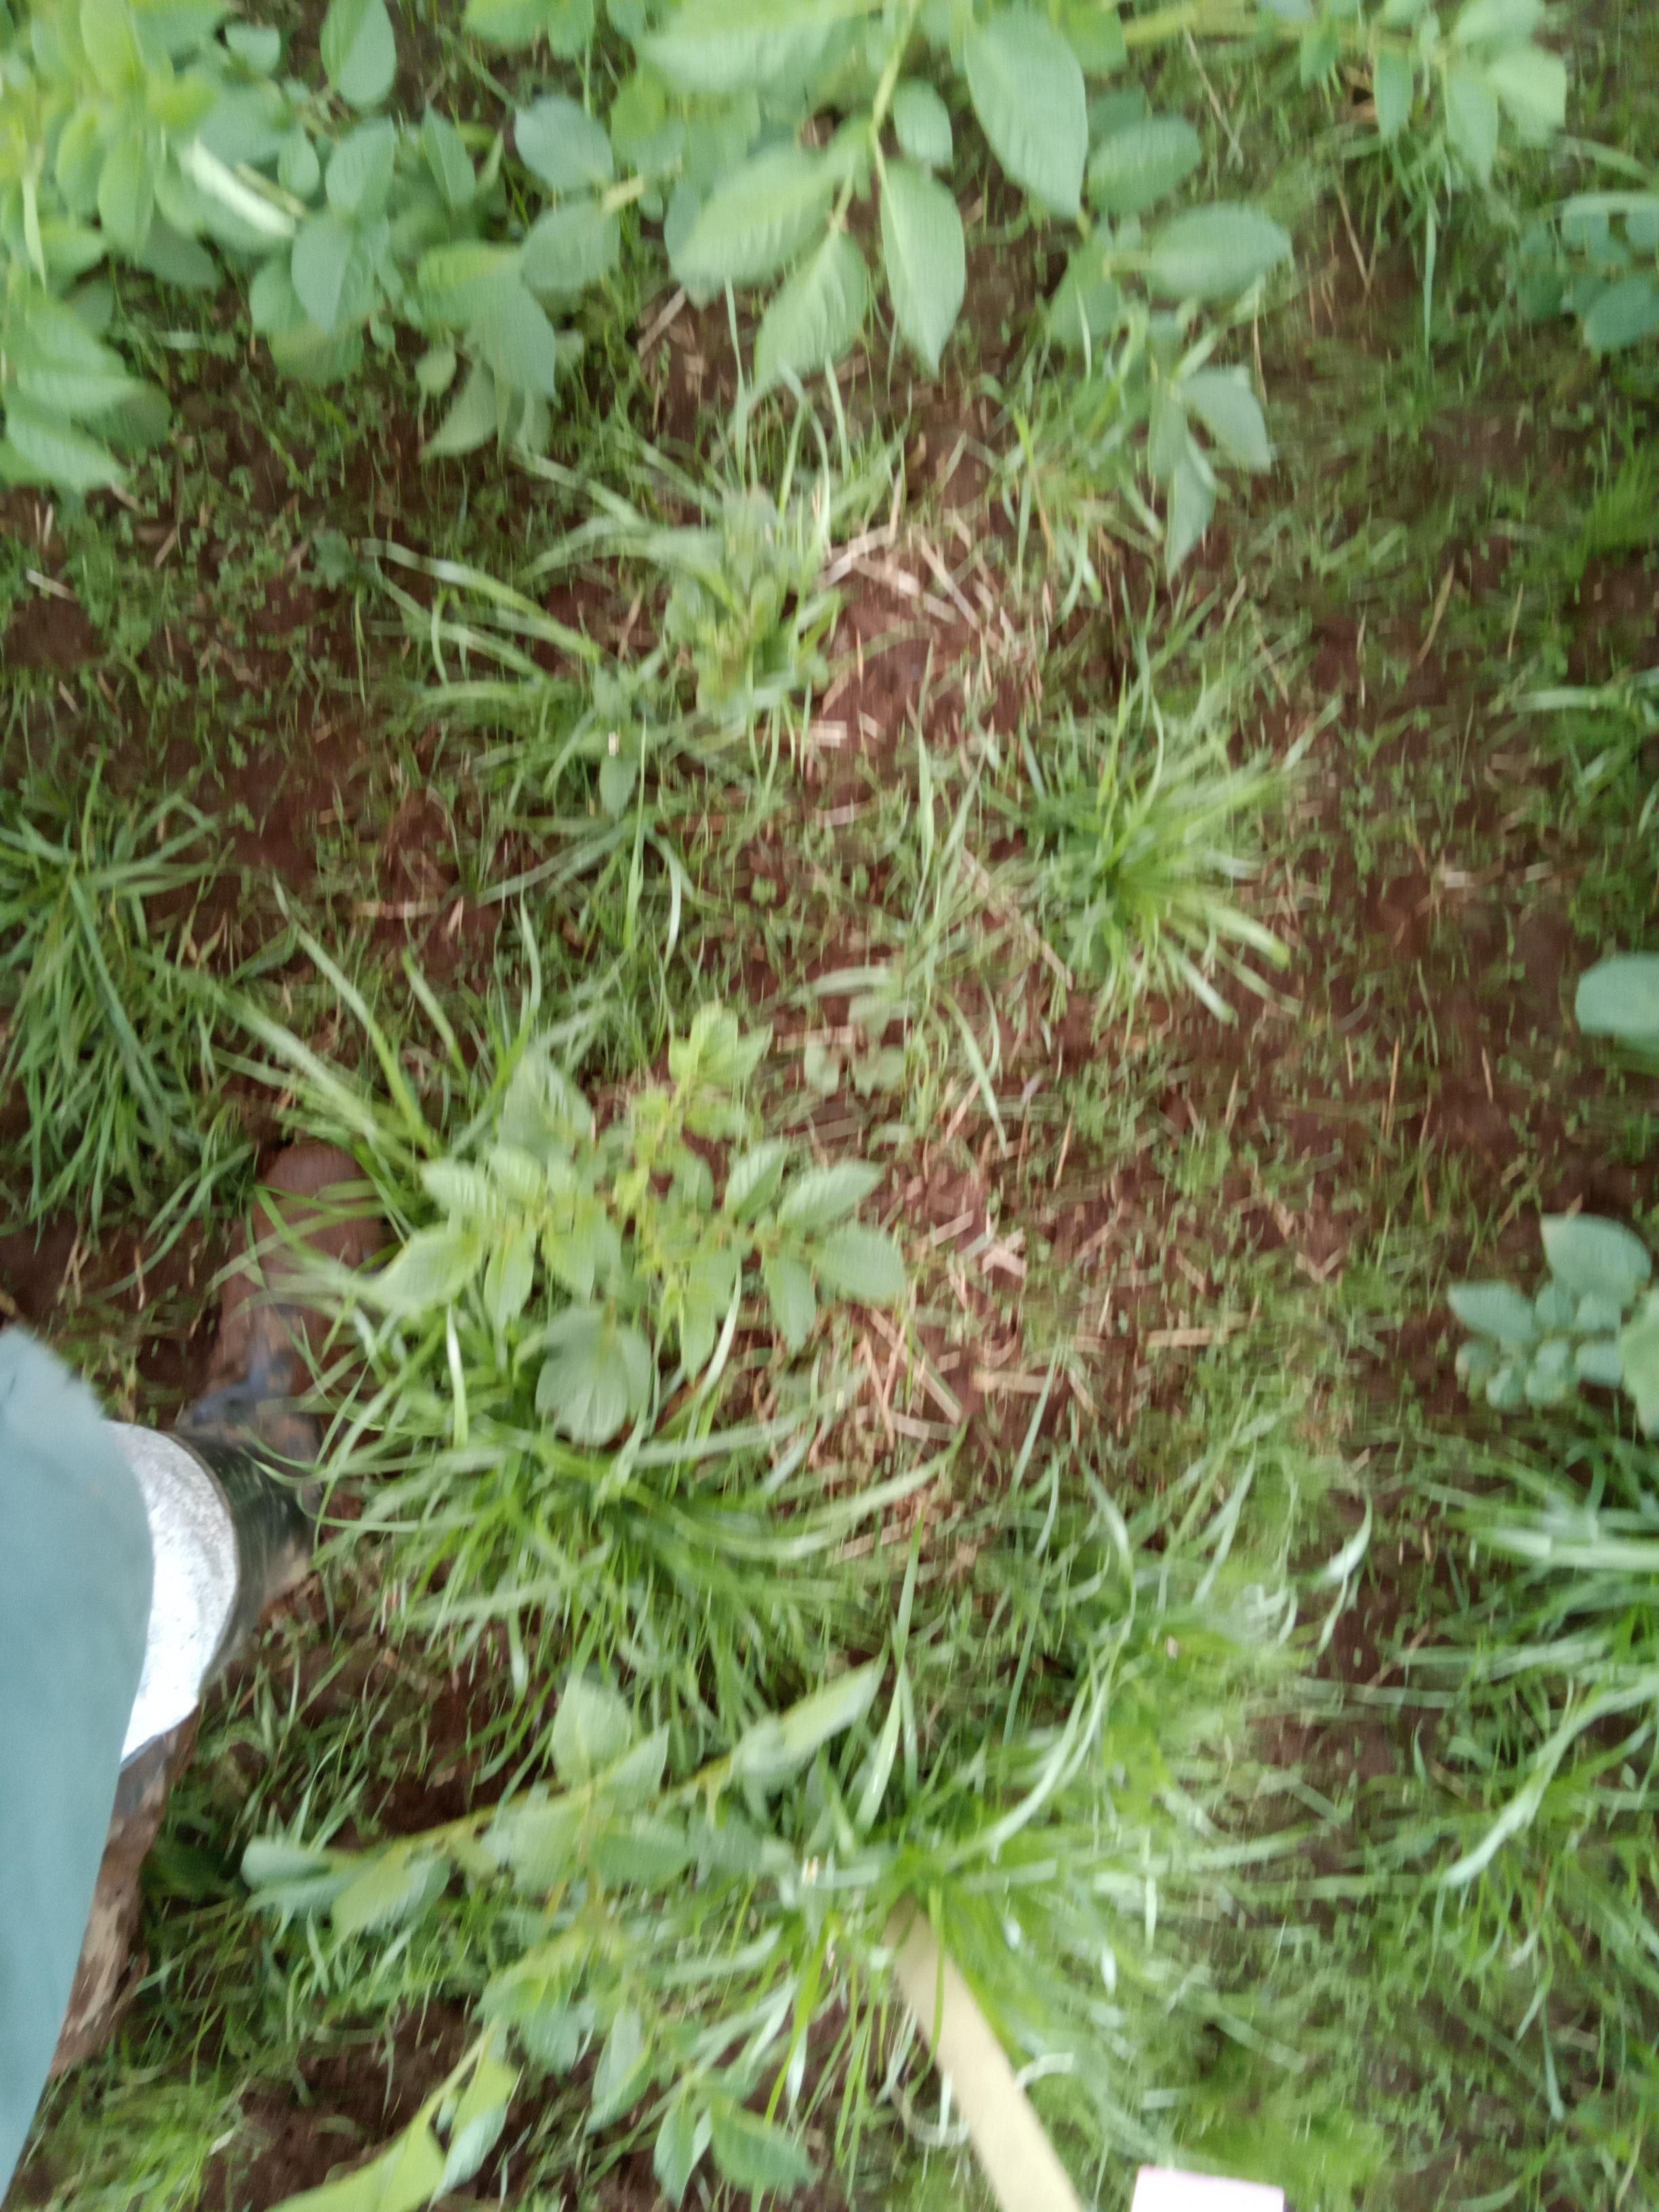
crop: potato
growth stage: vegetative
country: Kenya
